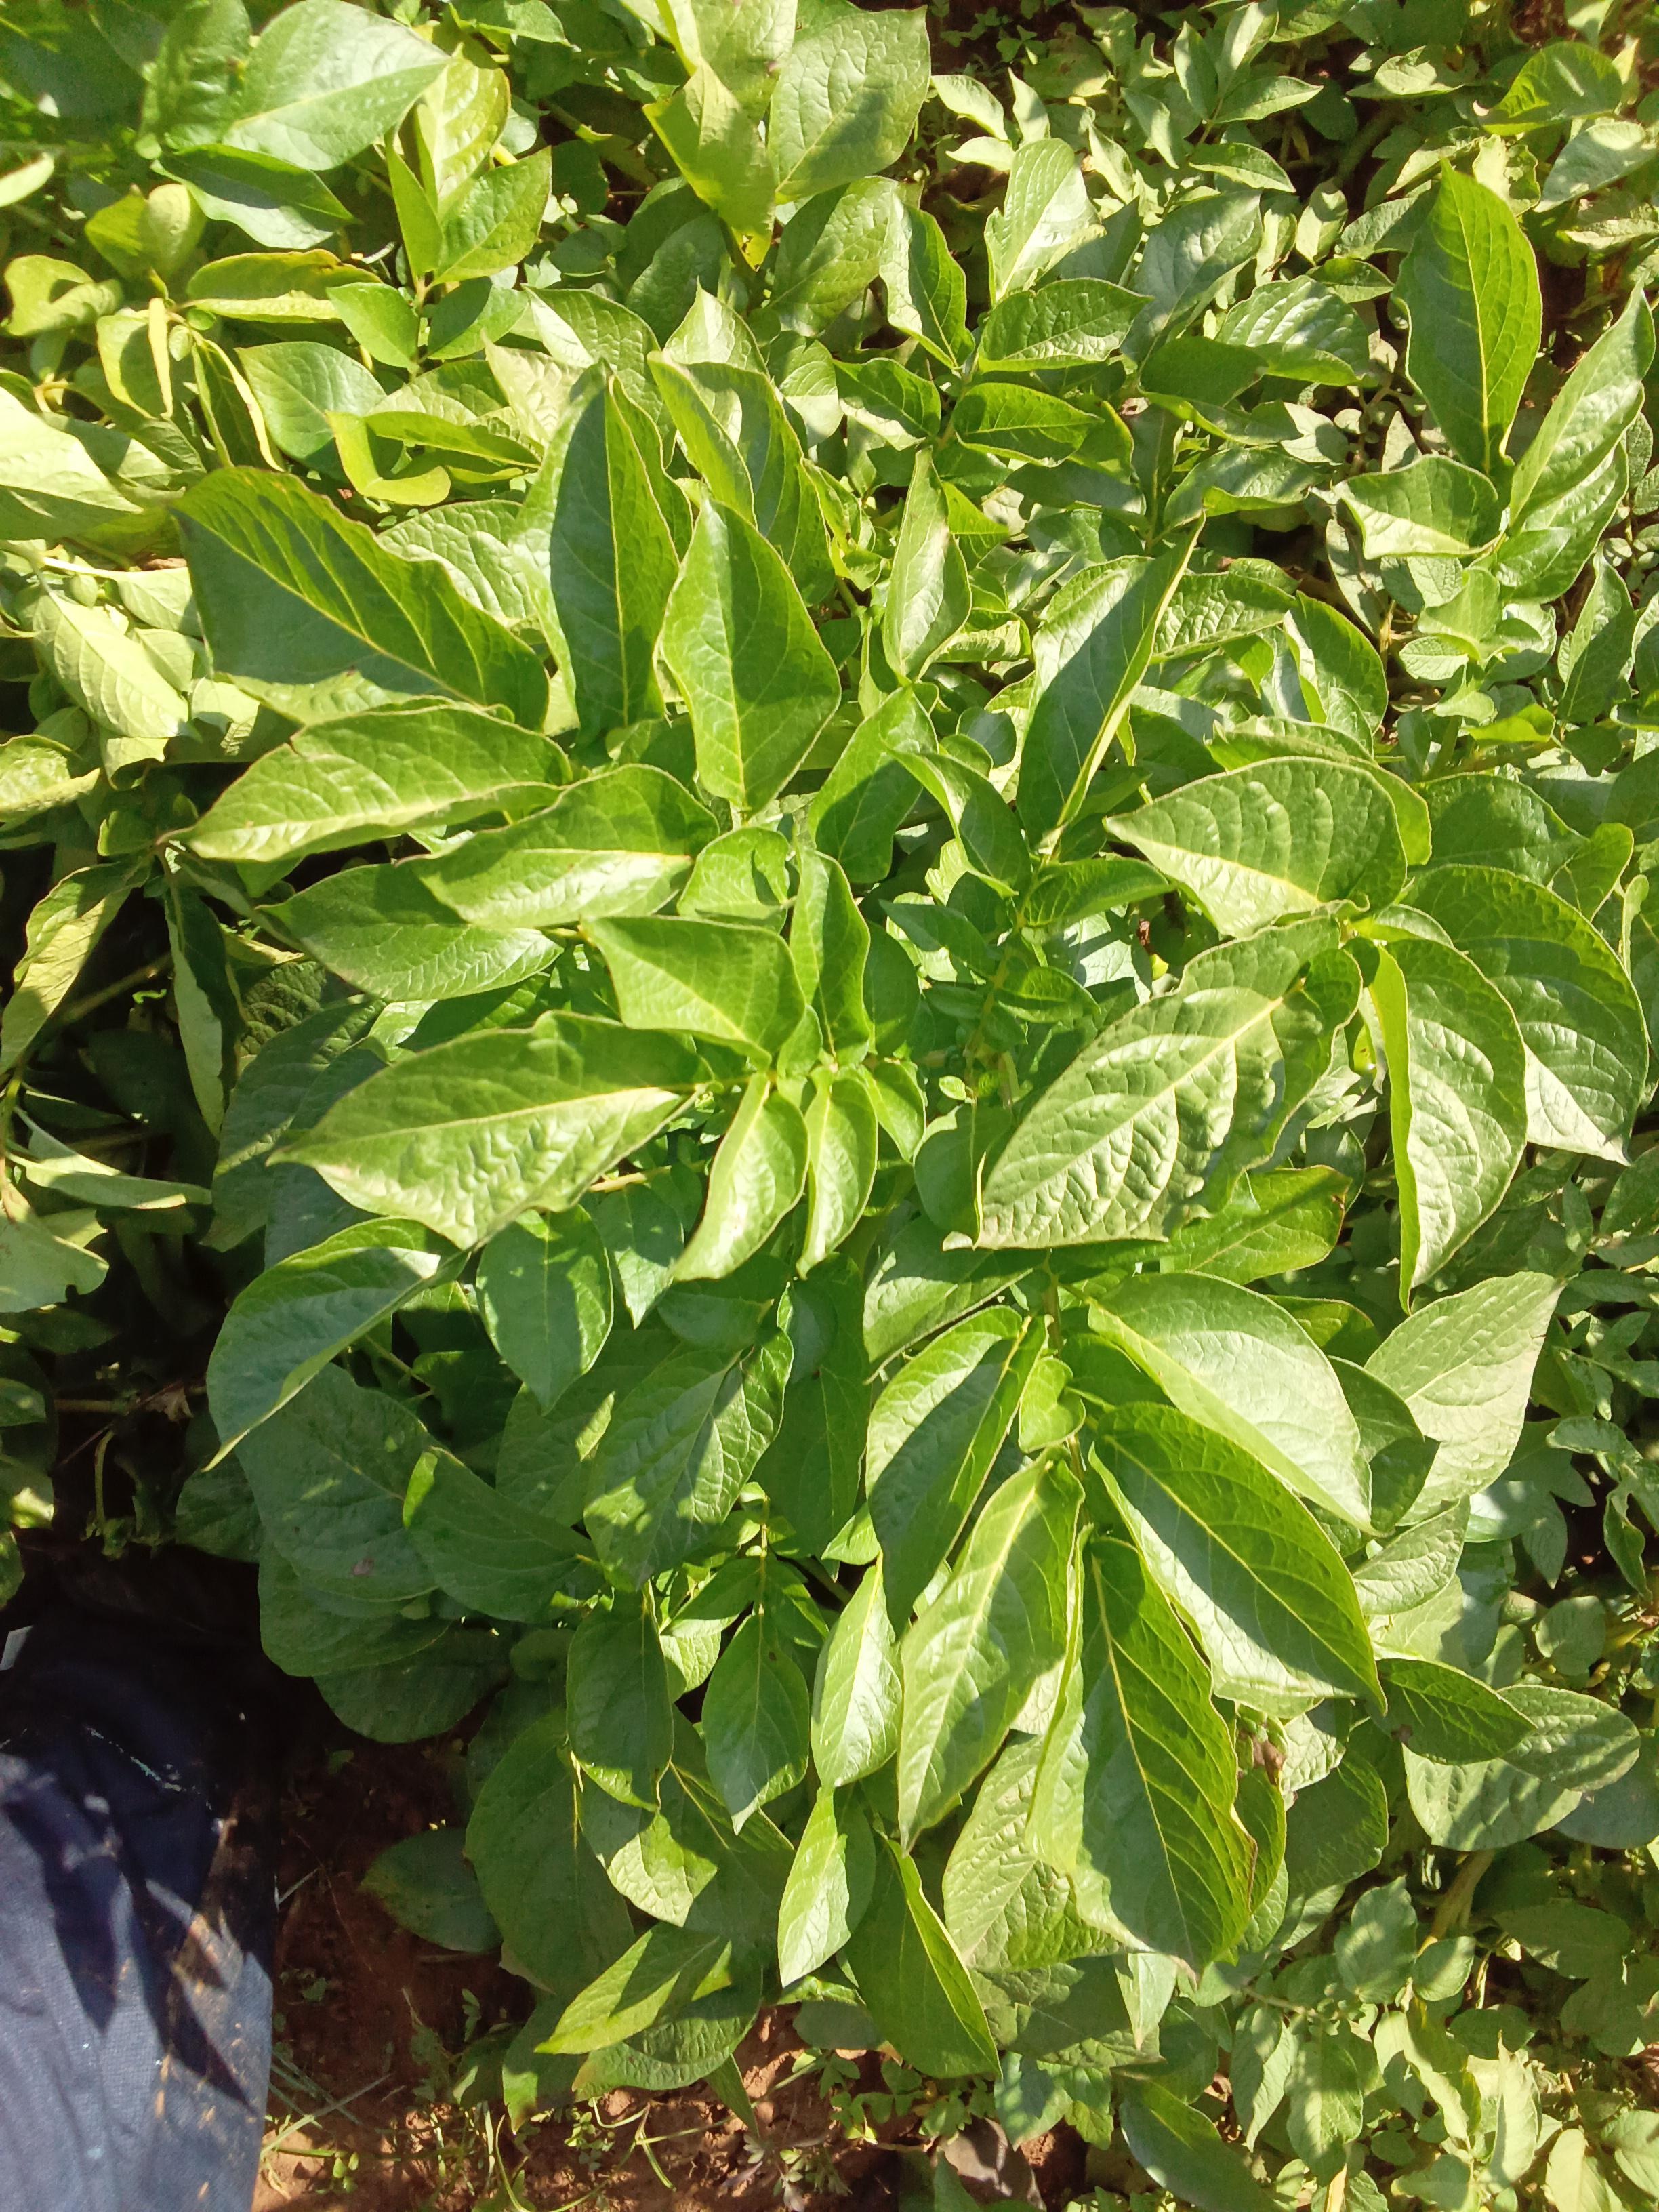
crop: potato
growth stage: vegetative
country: Kenya
